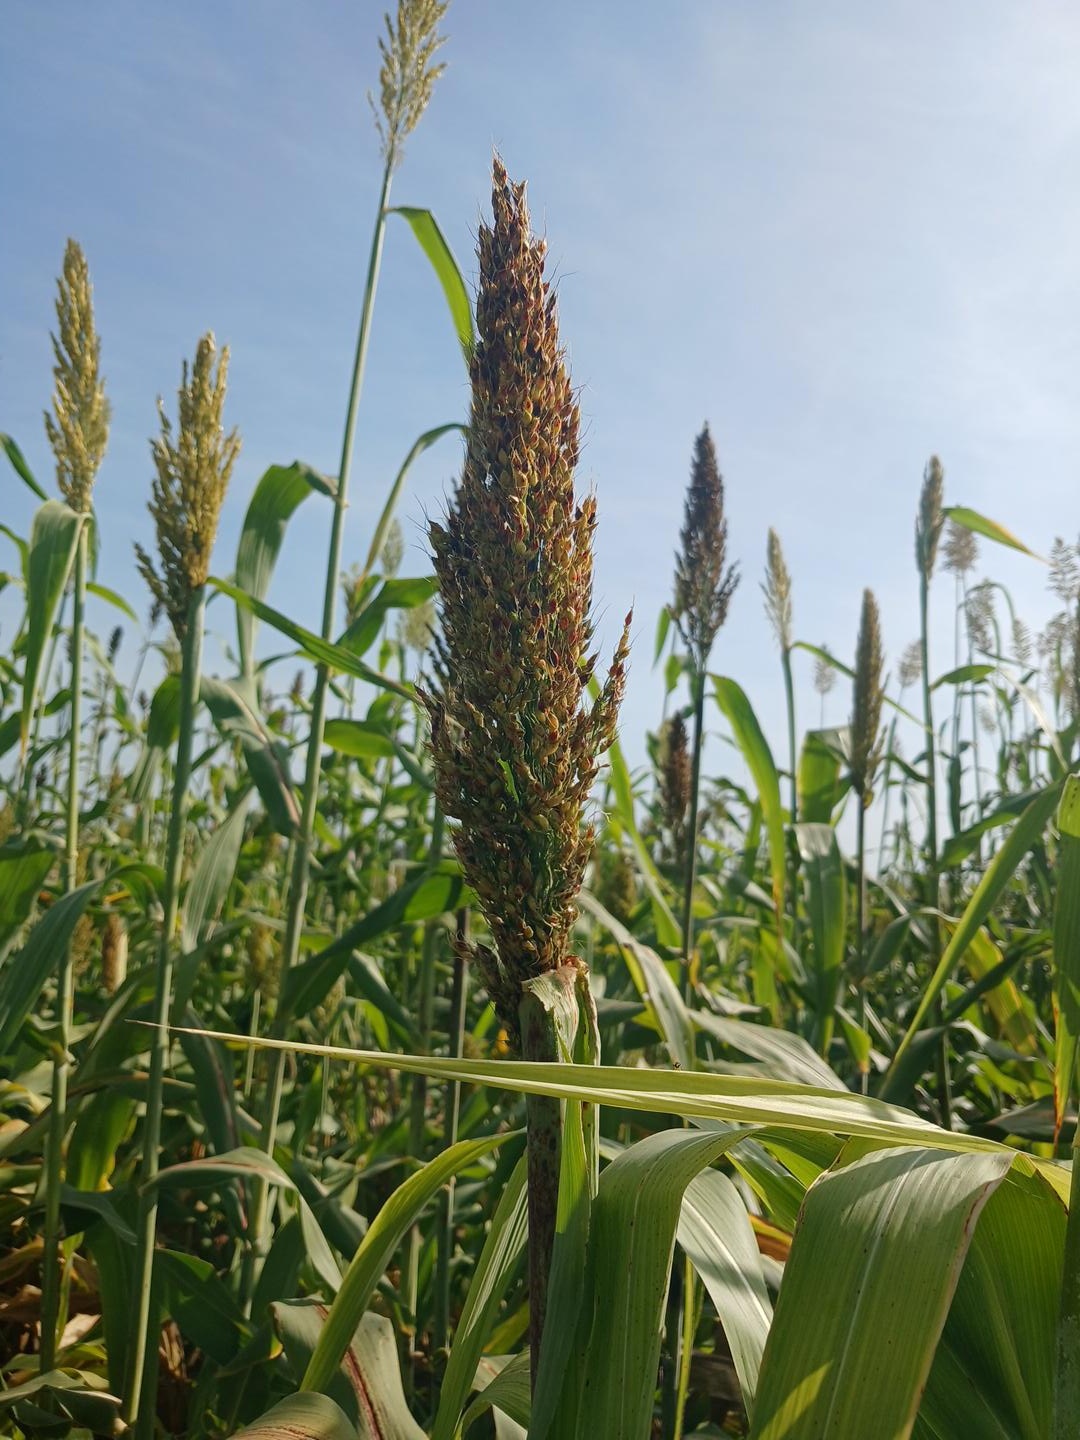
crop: sorghum
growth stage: filling grain
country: Senegal
